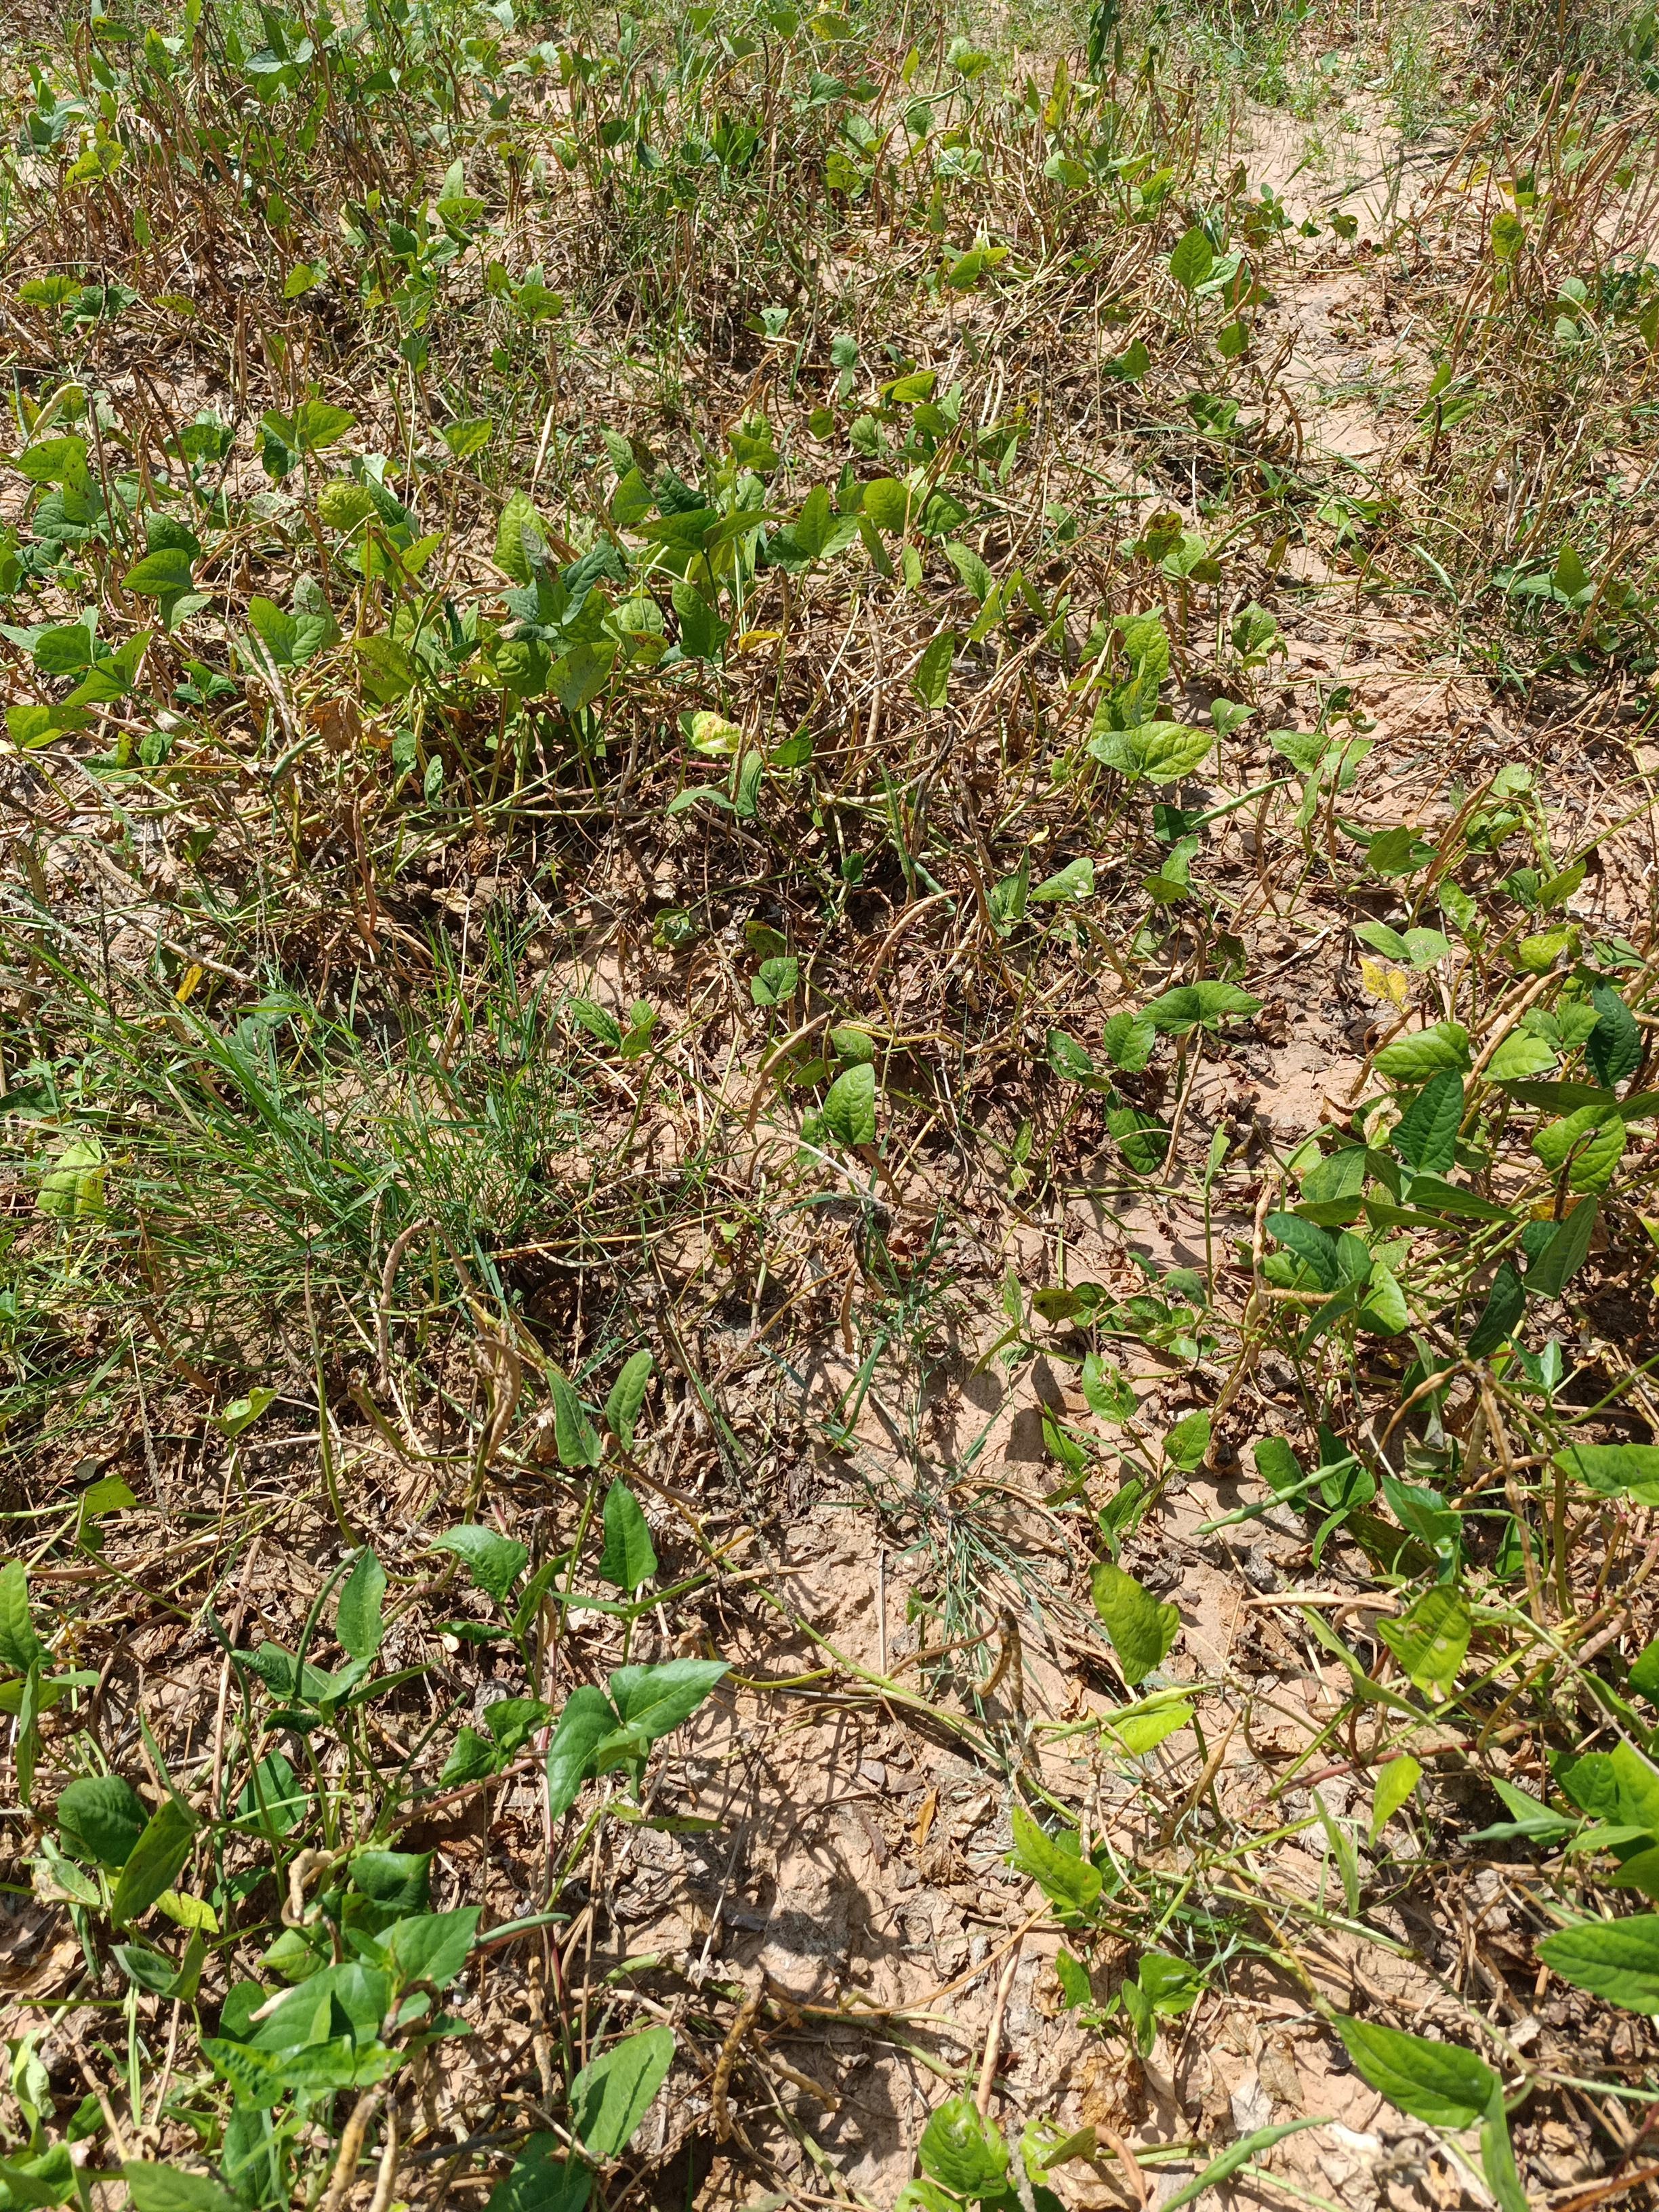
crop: cowpea
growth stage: maturity
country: Nigeria
